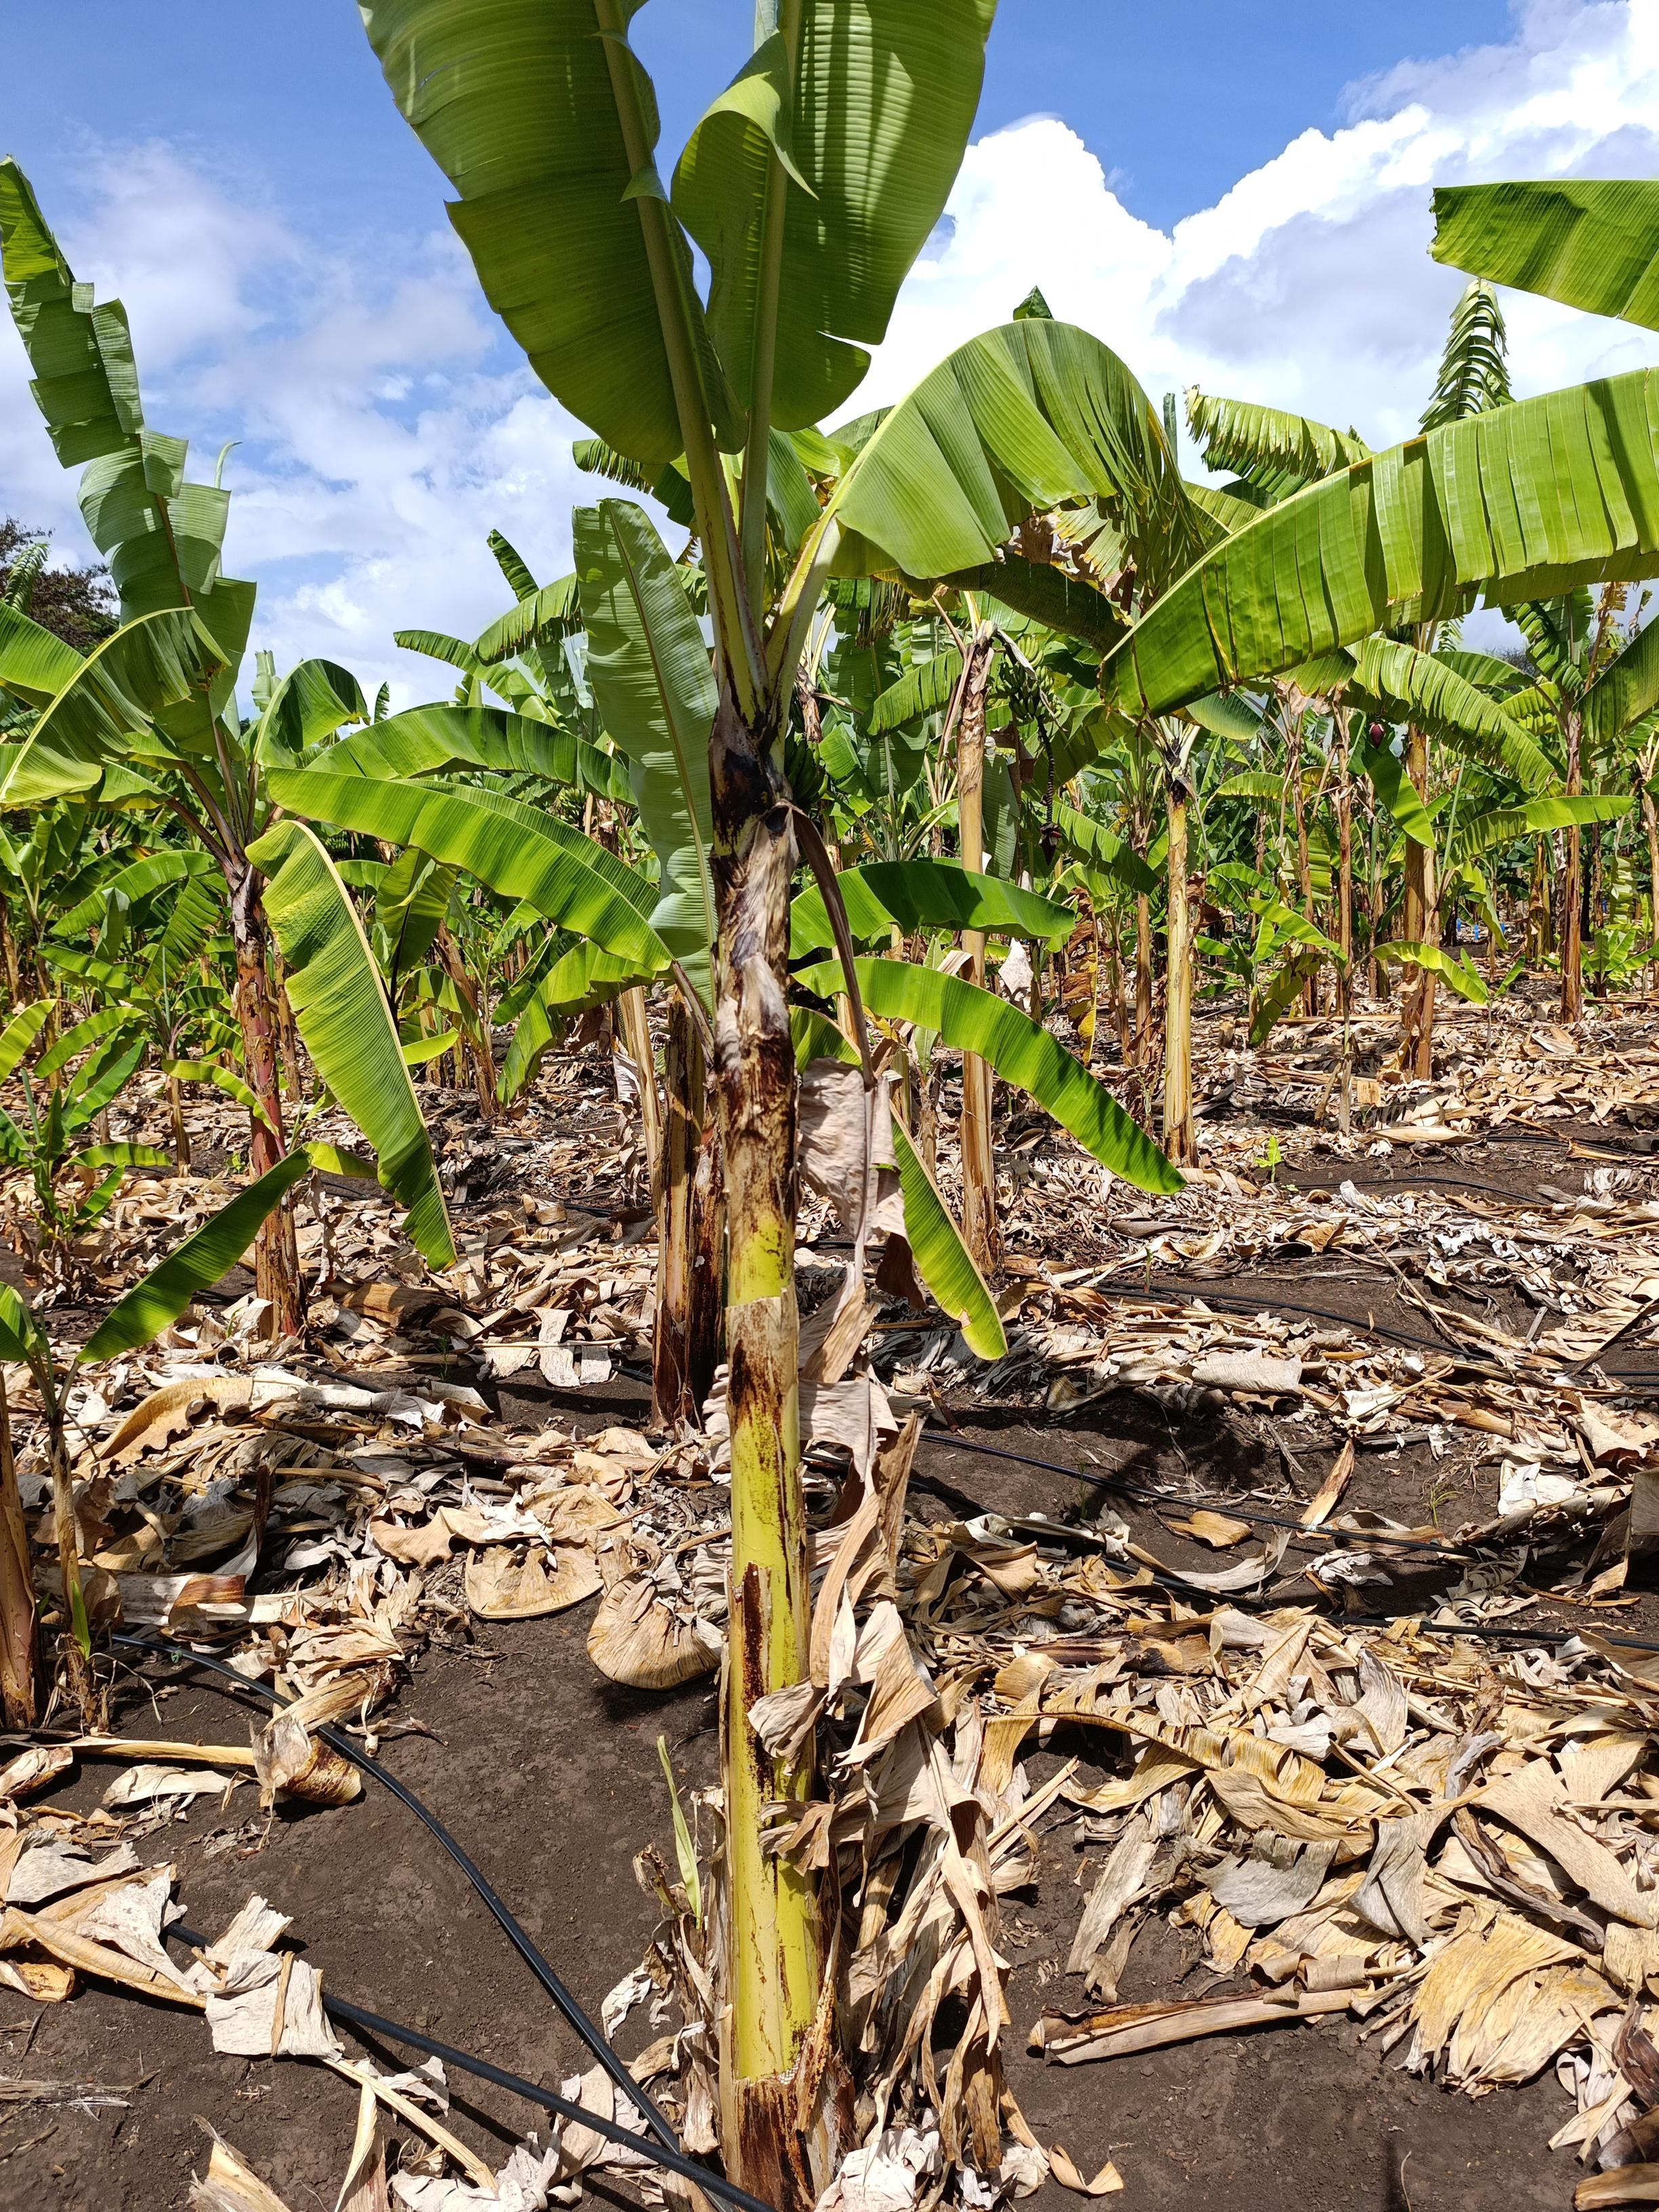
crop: banana
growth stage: vegetative
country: Tanzania
